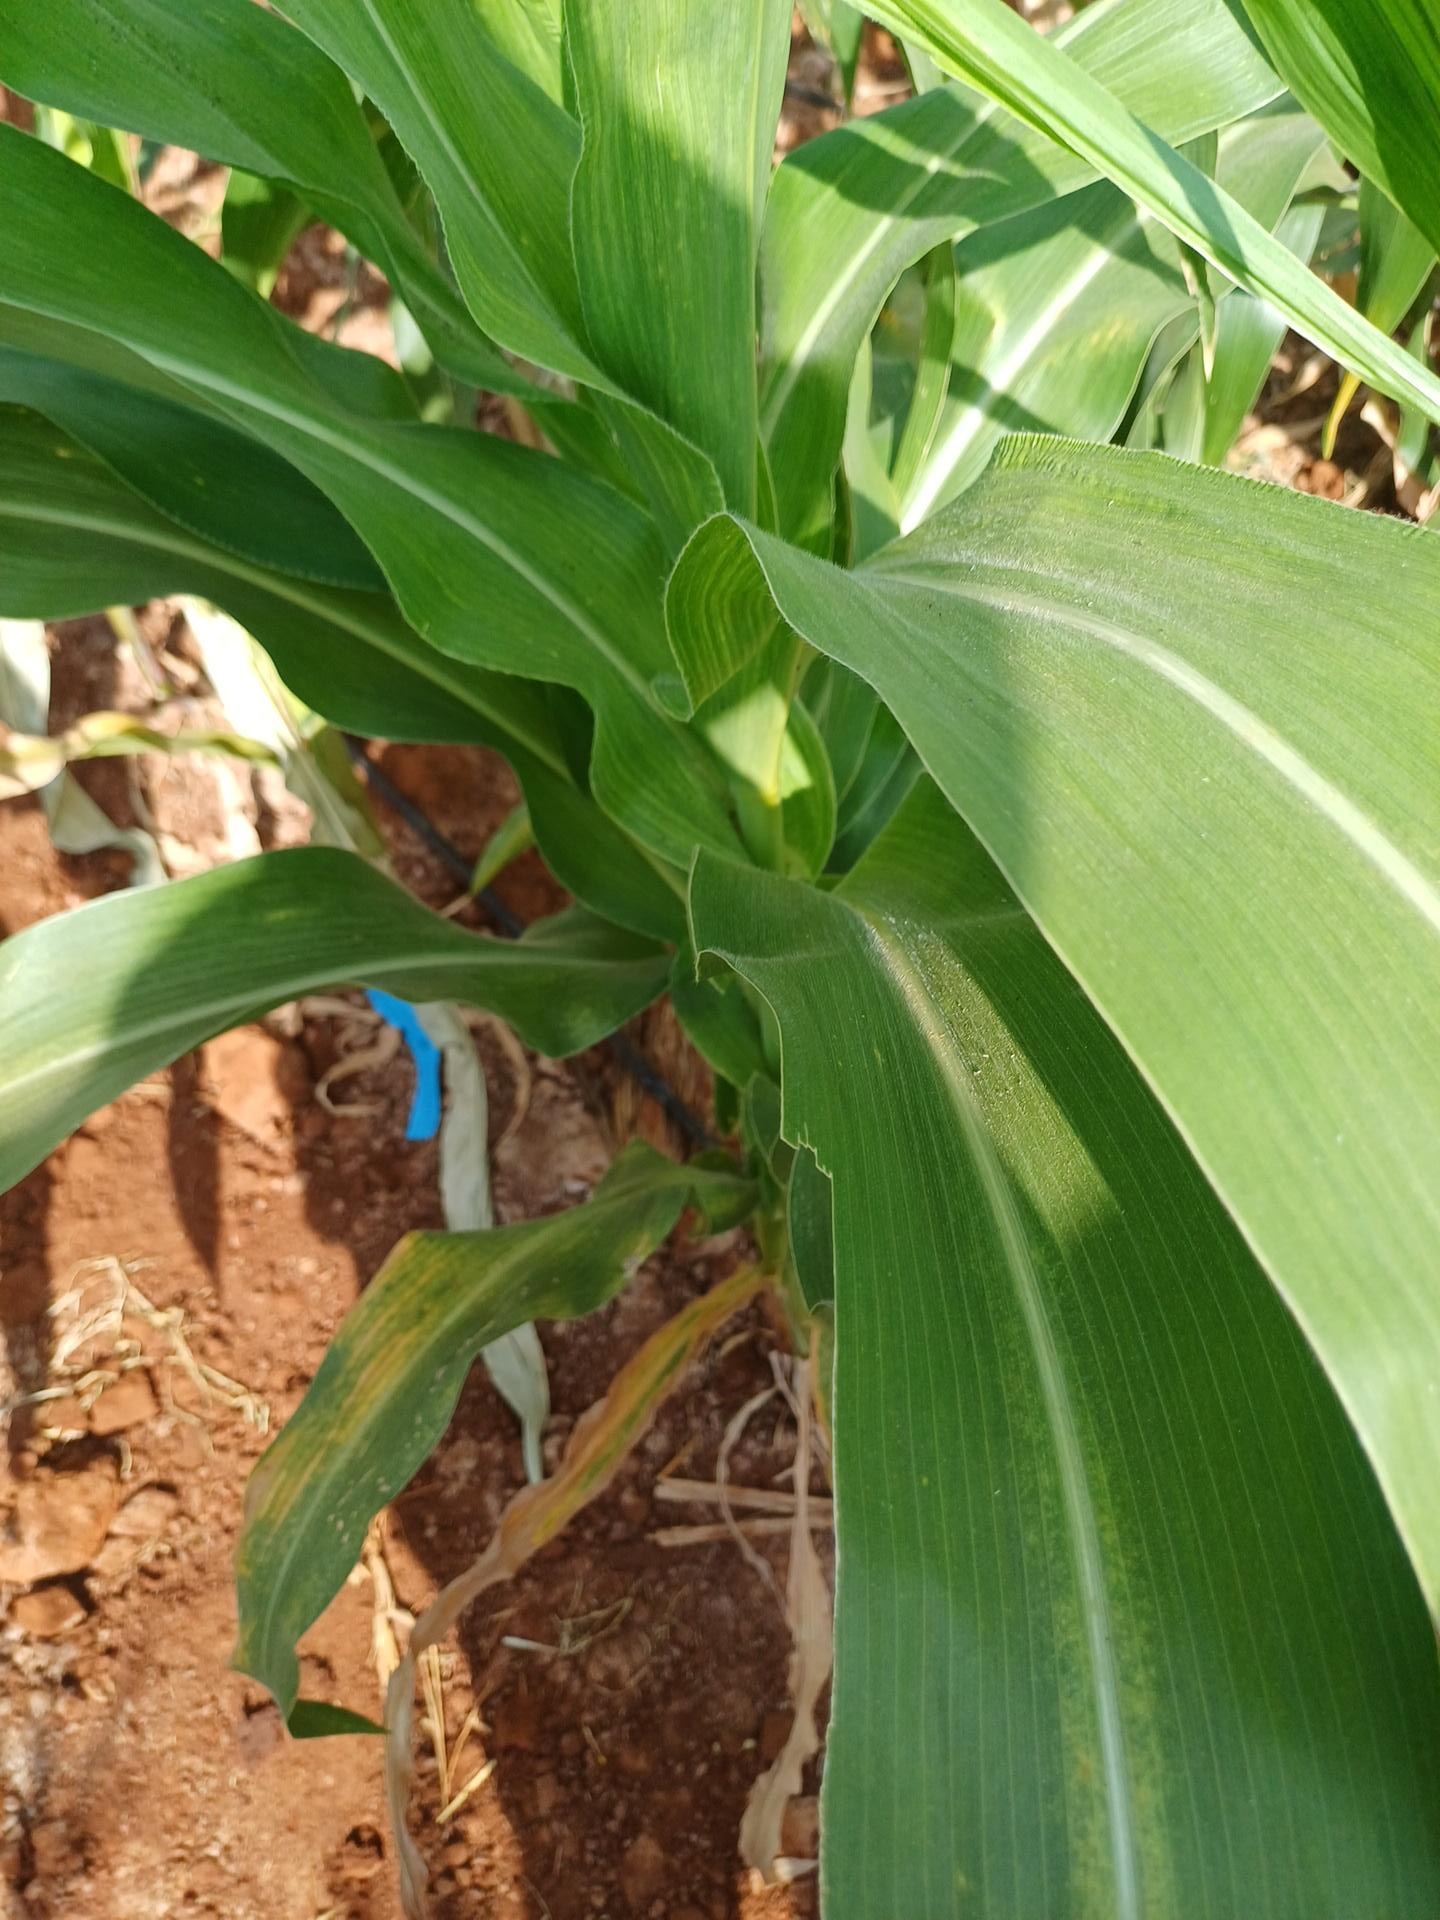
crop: maize
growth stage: flowering
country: Kenya
